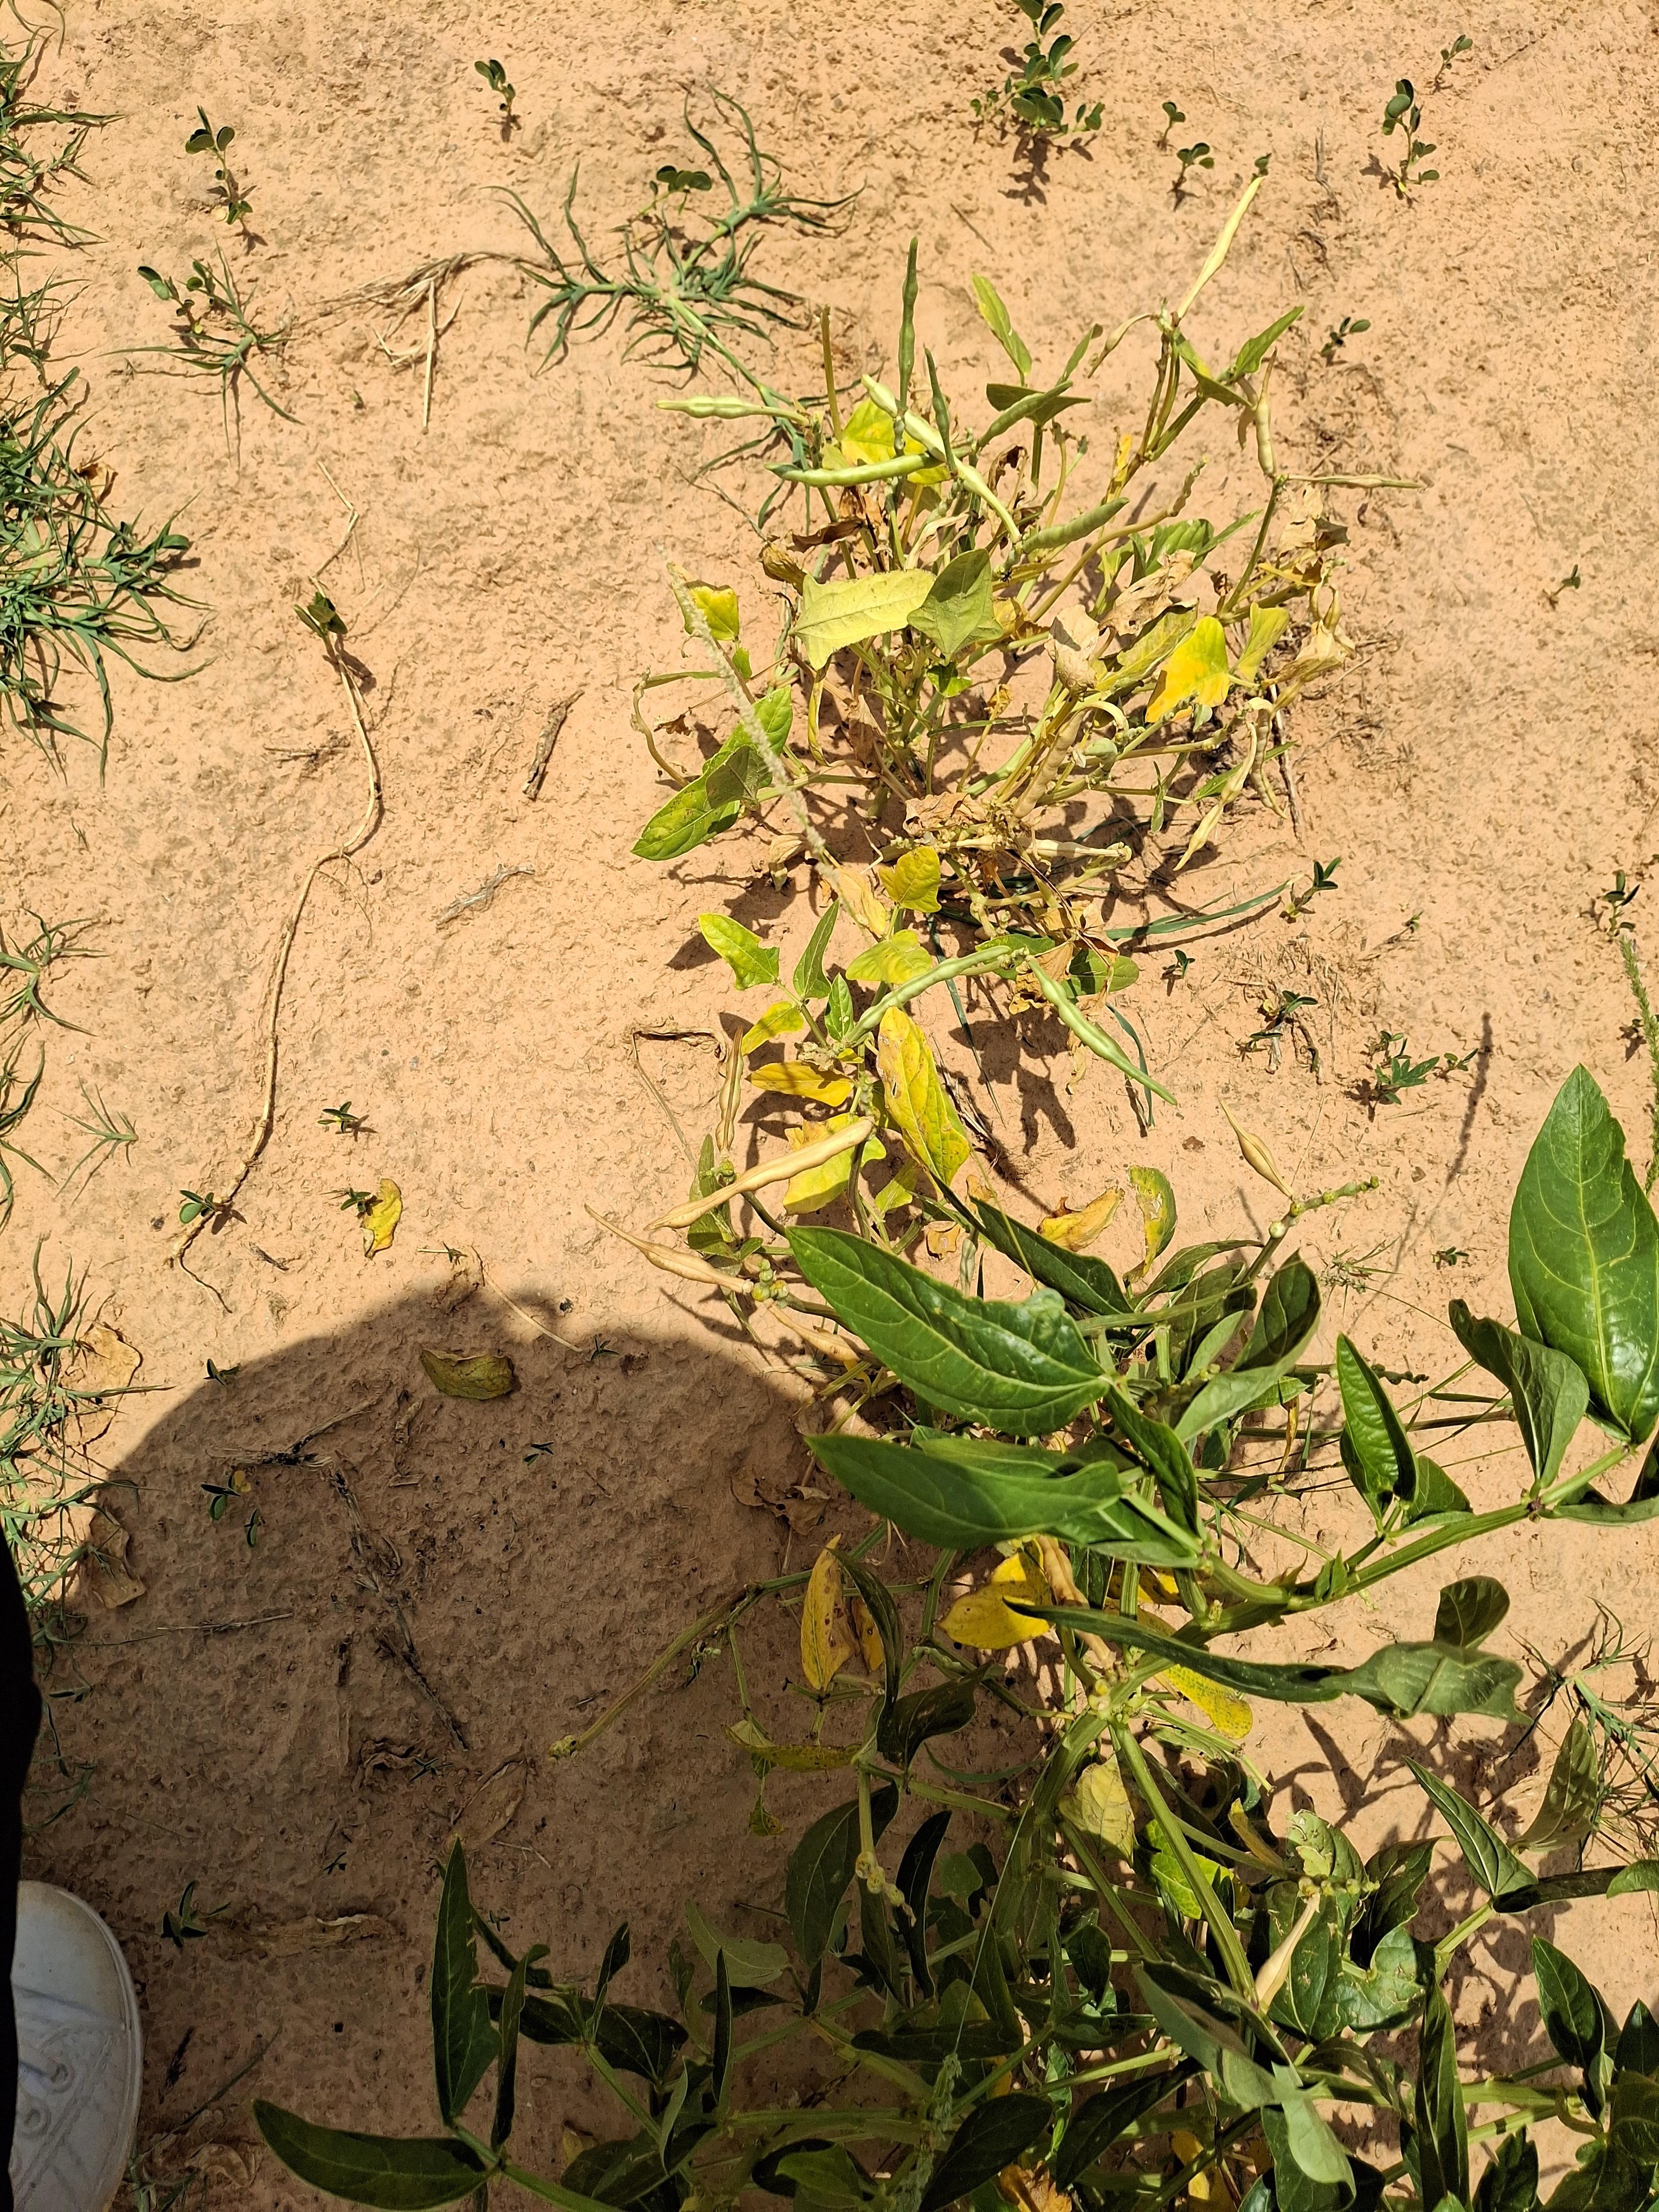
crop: cowpea
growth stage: harvest maturity
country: Nigeria
